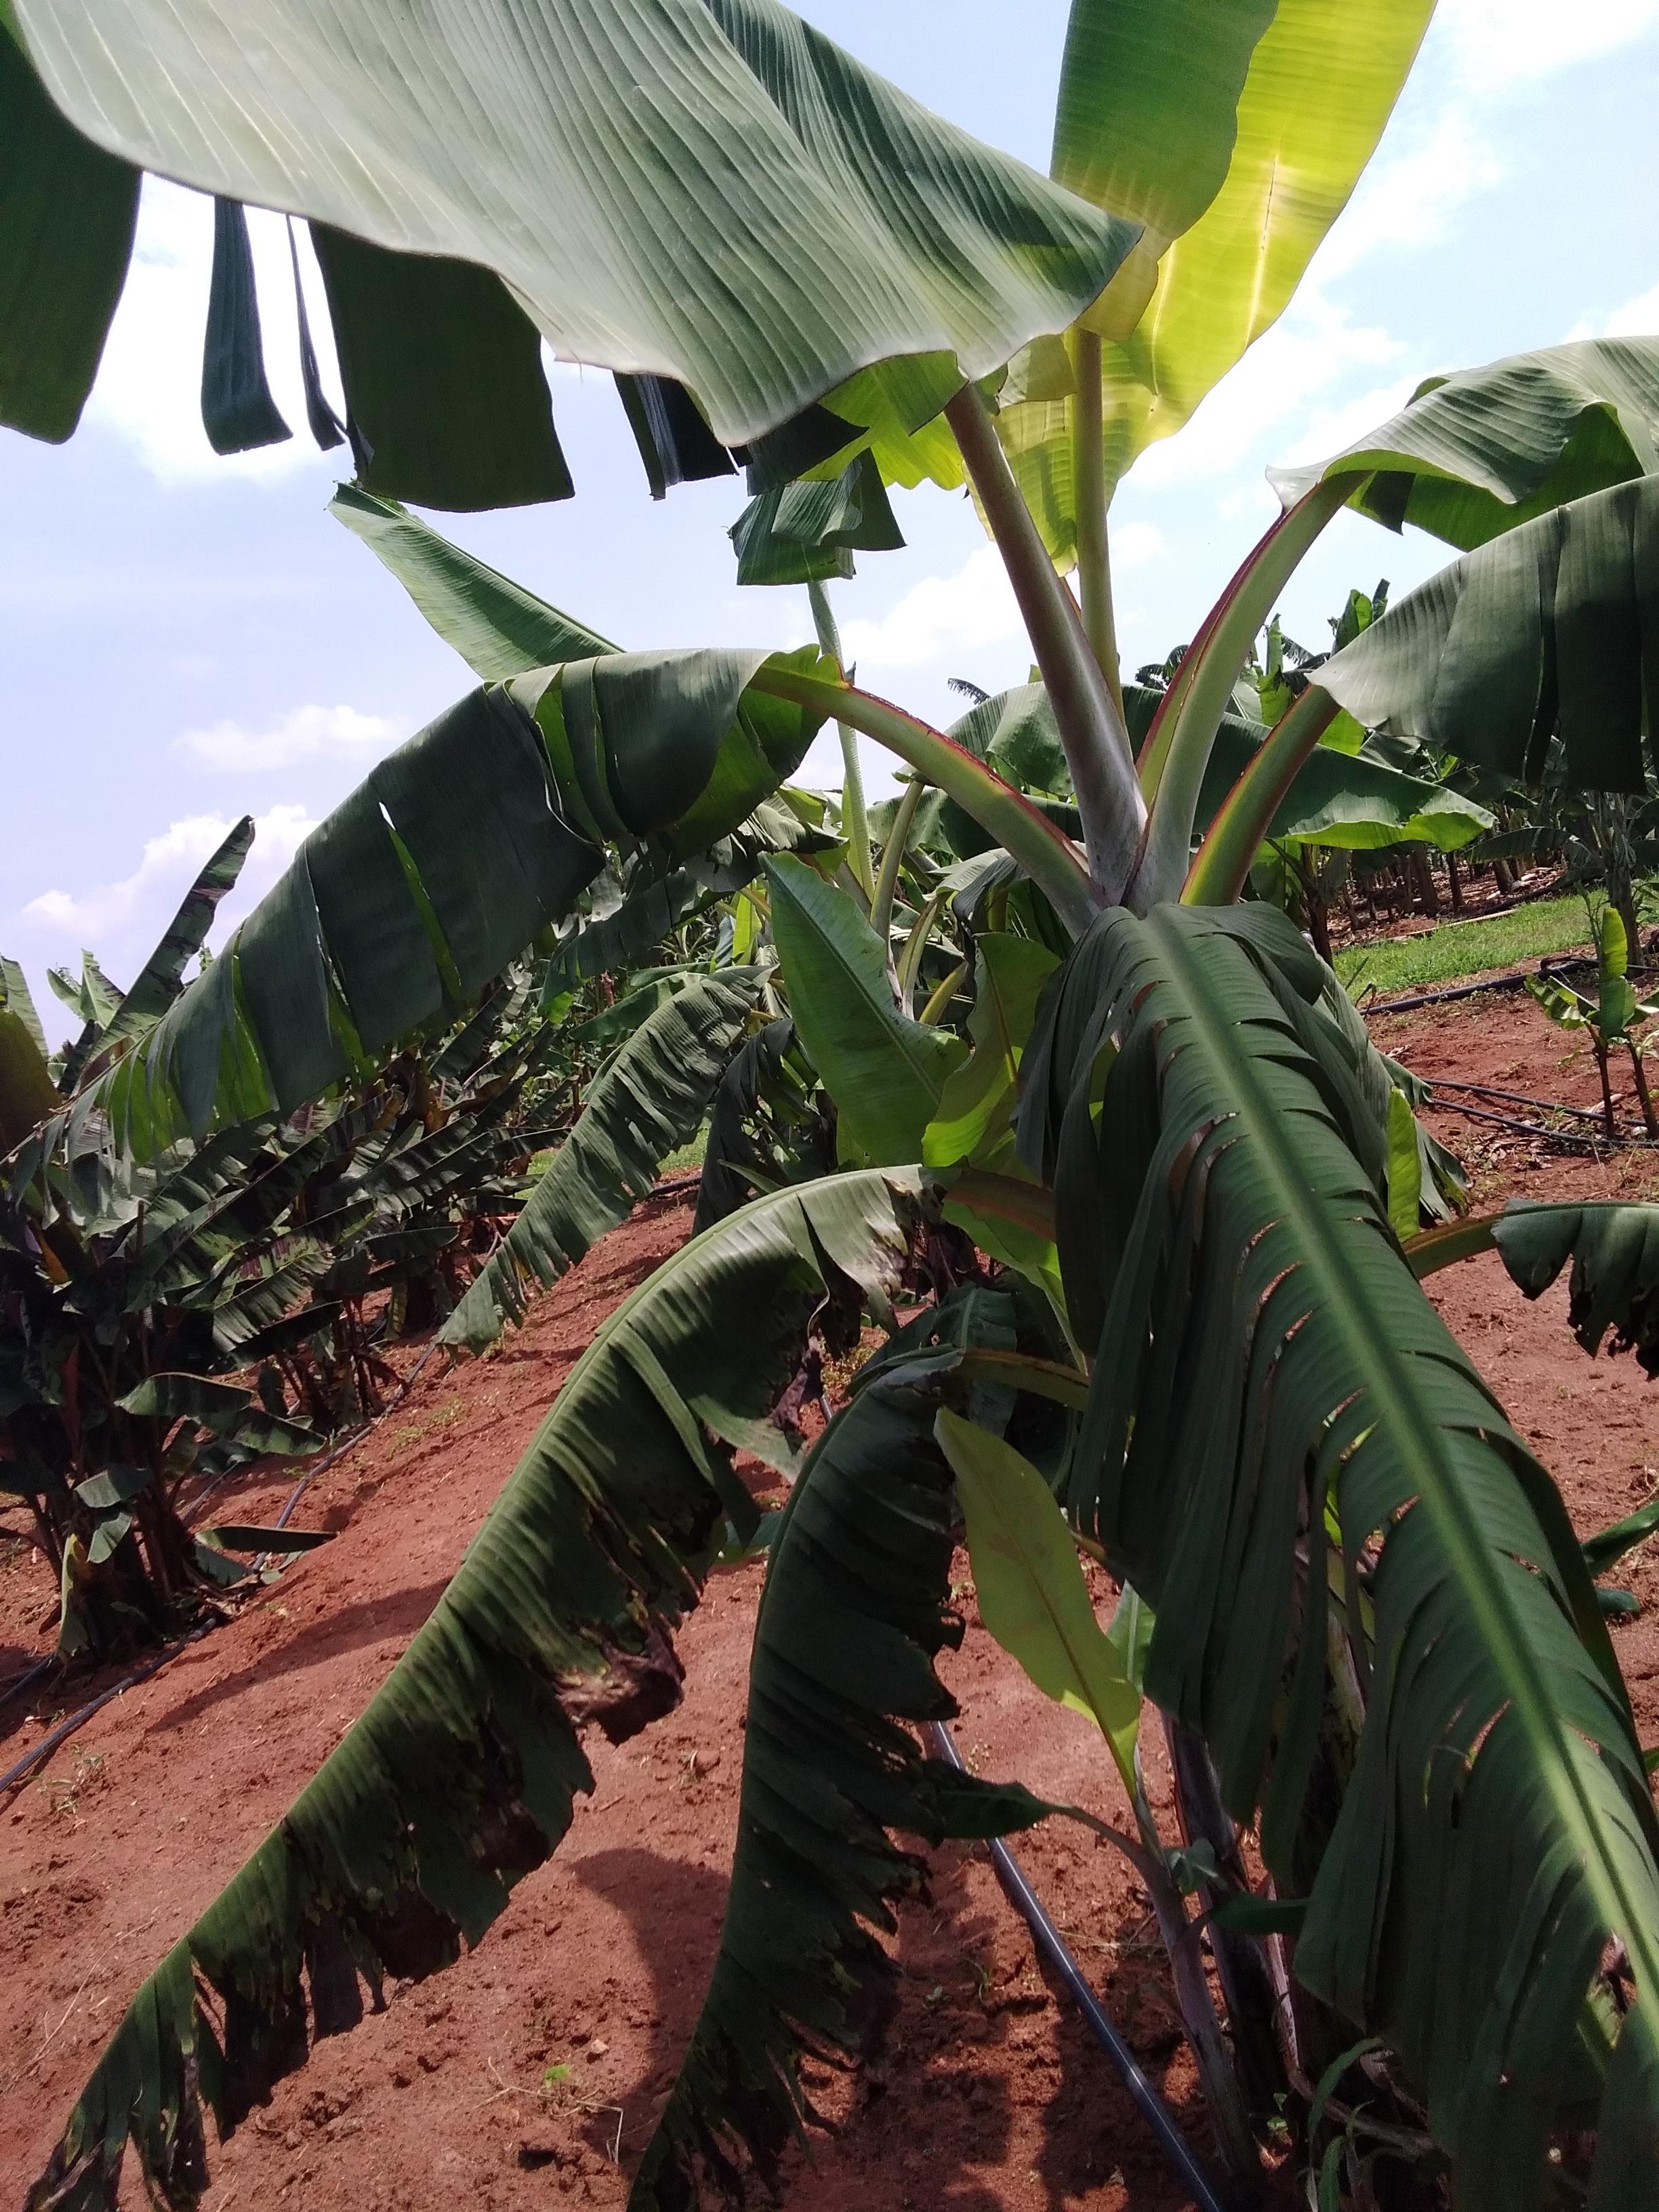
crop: banana
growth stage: vegetative
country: Uganda
